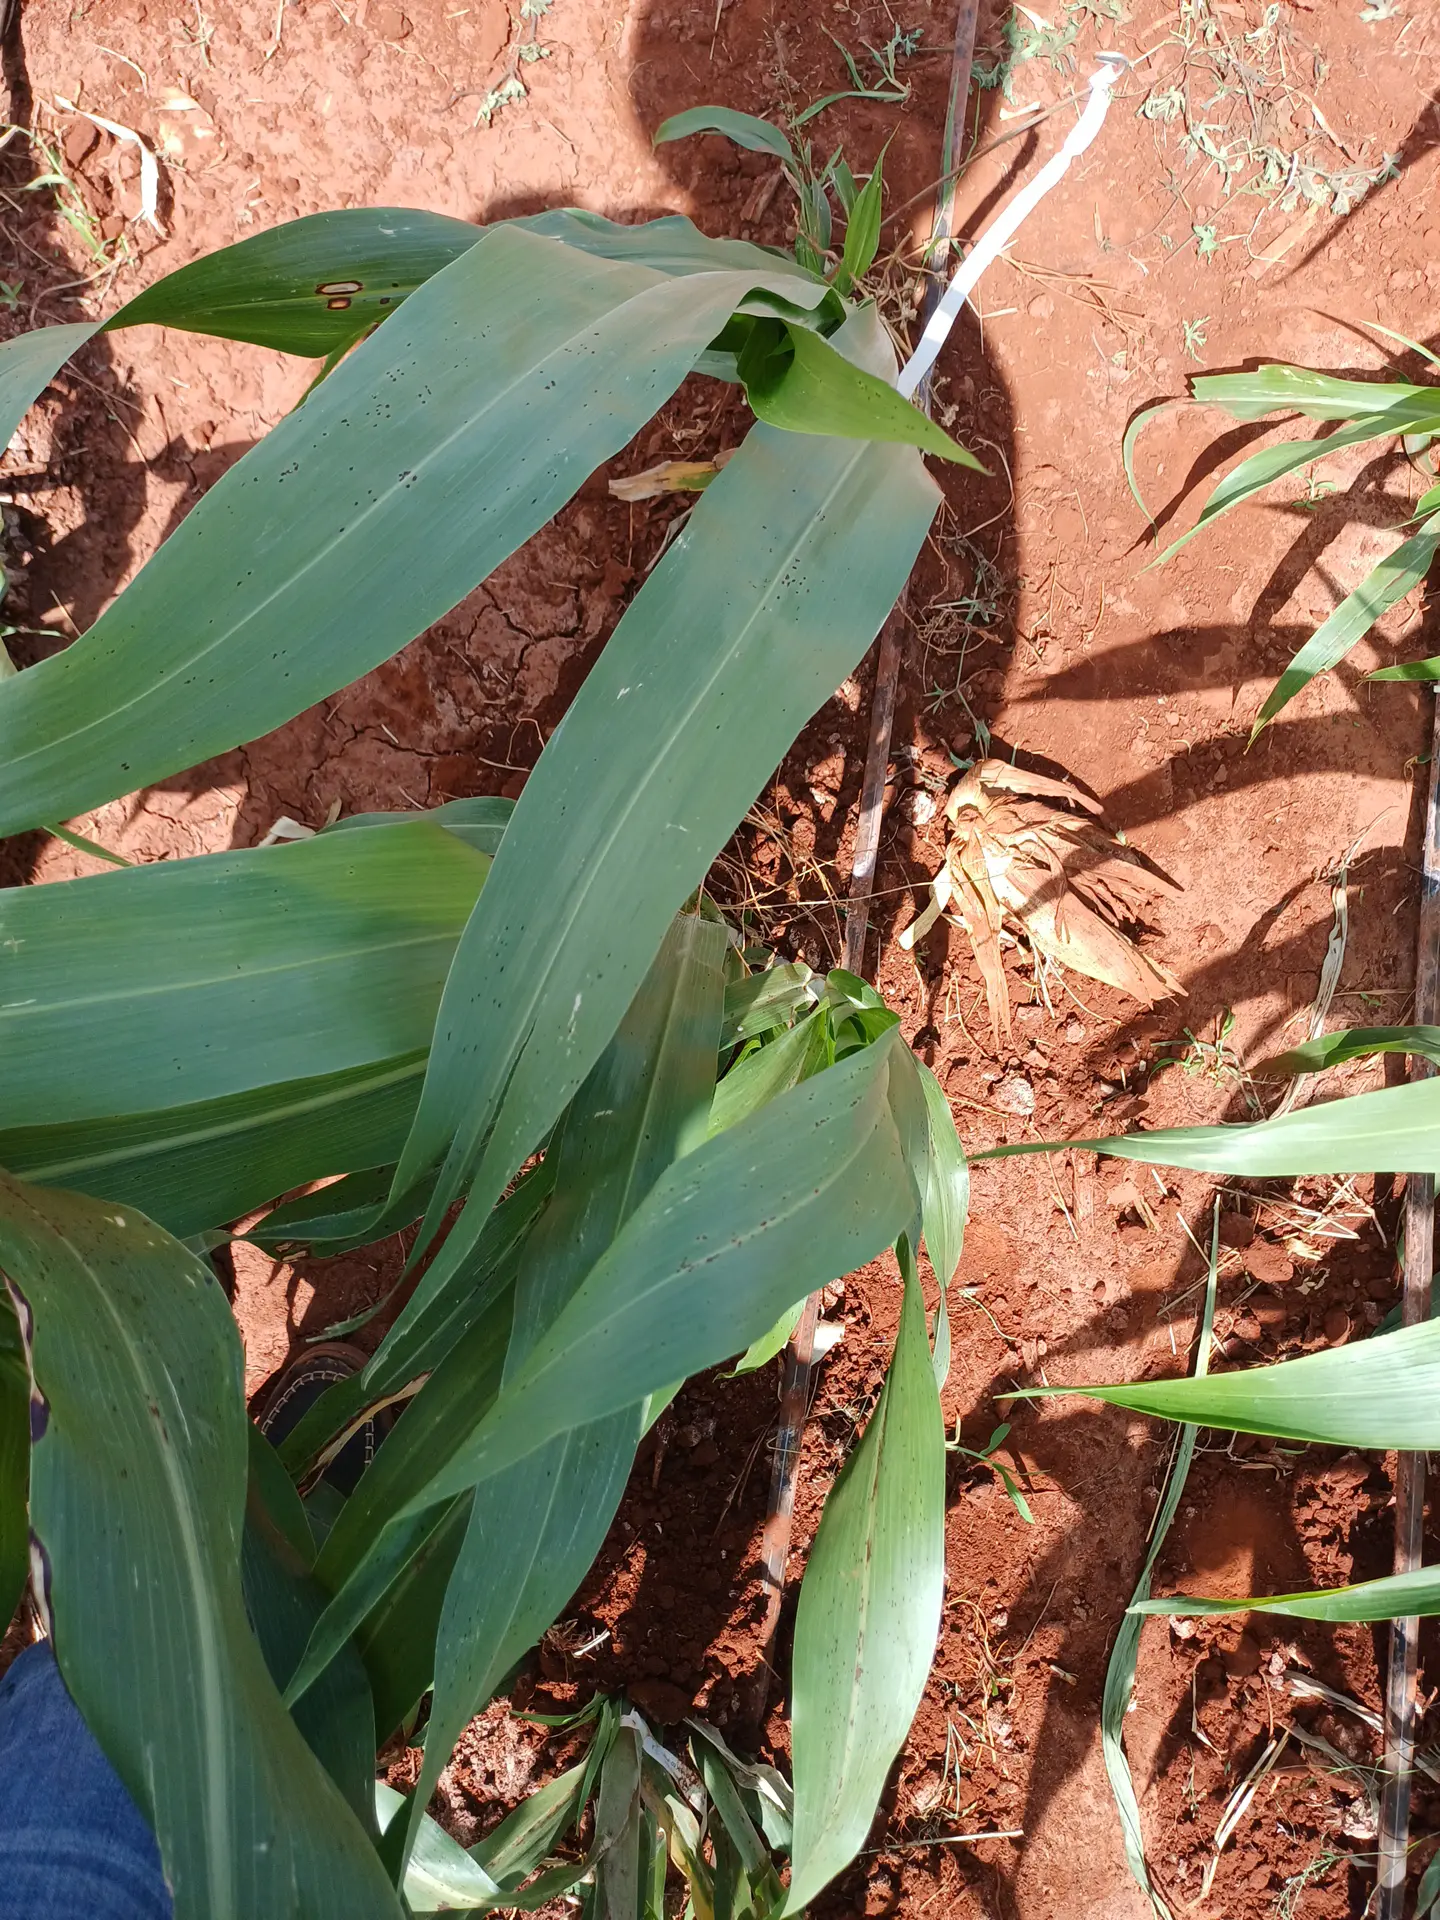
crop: sorghum
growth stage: vegetative
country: Kenya
